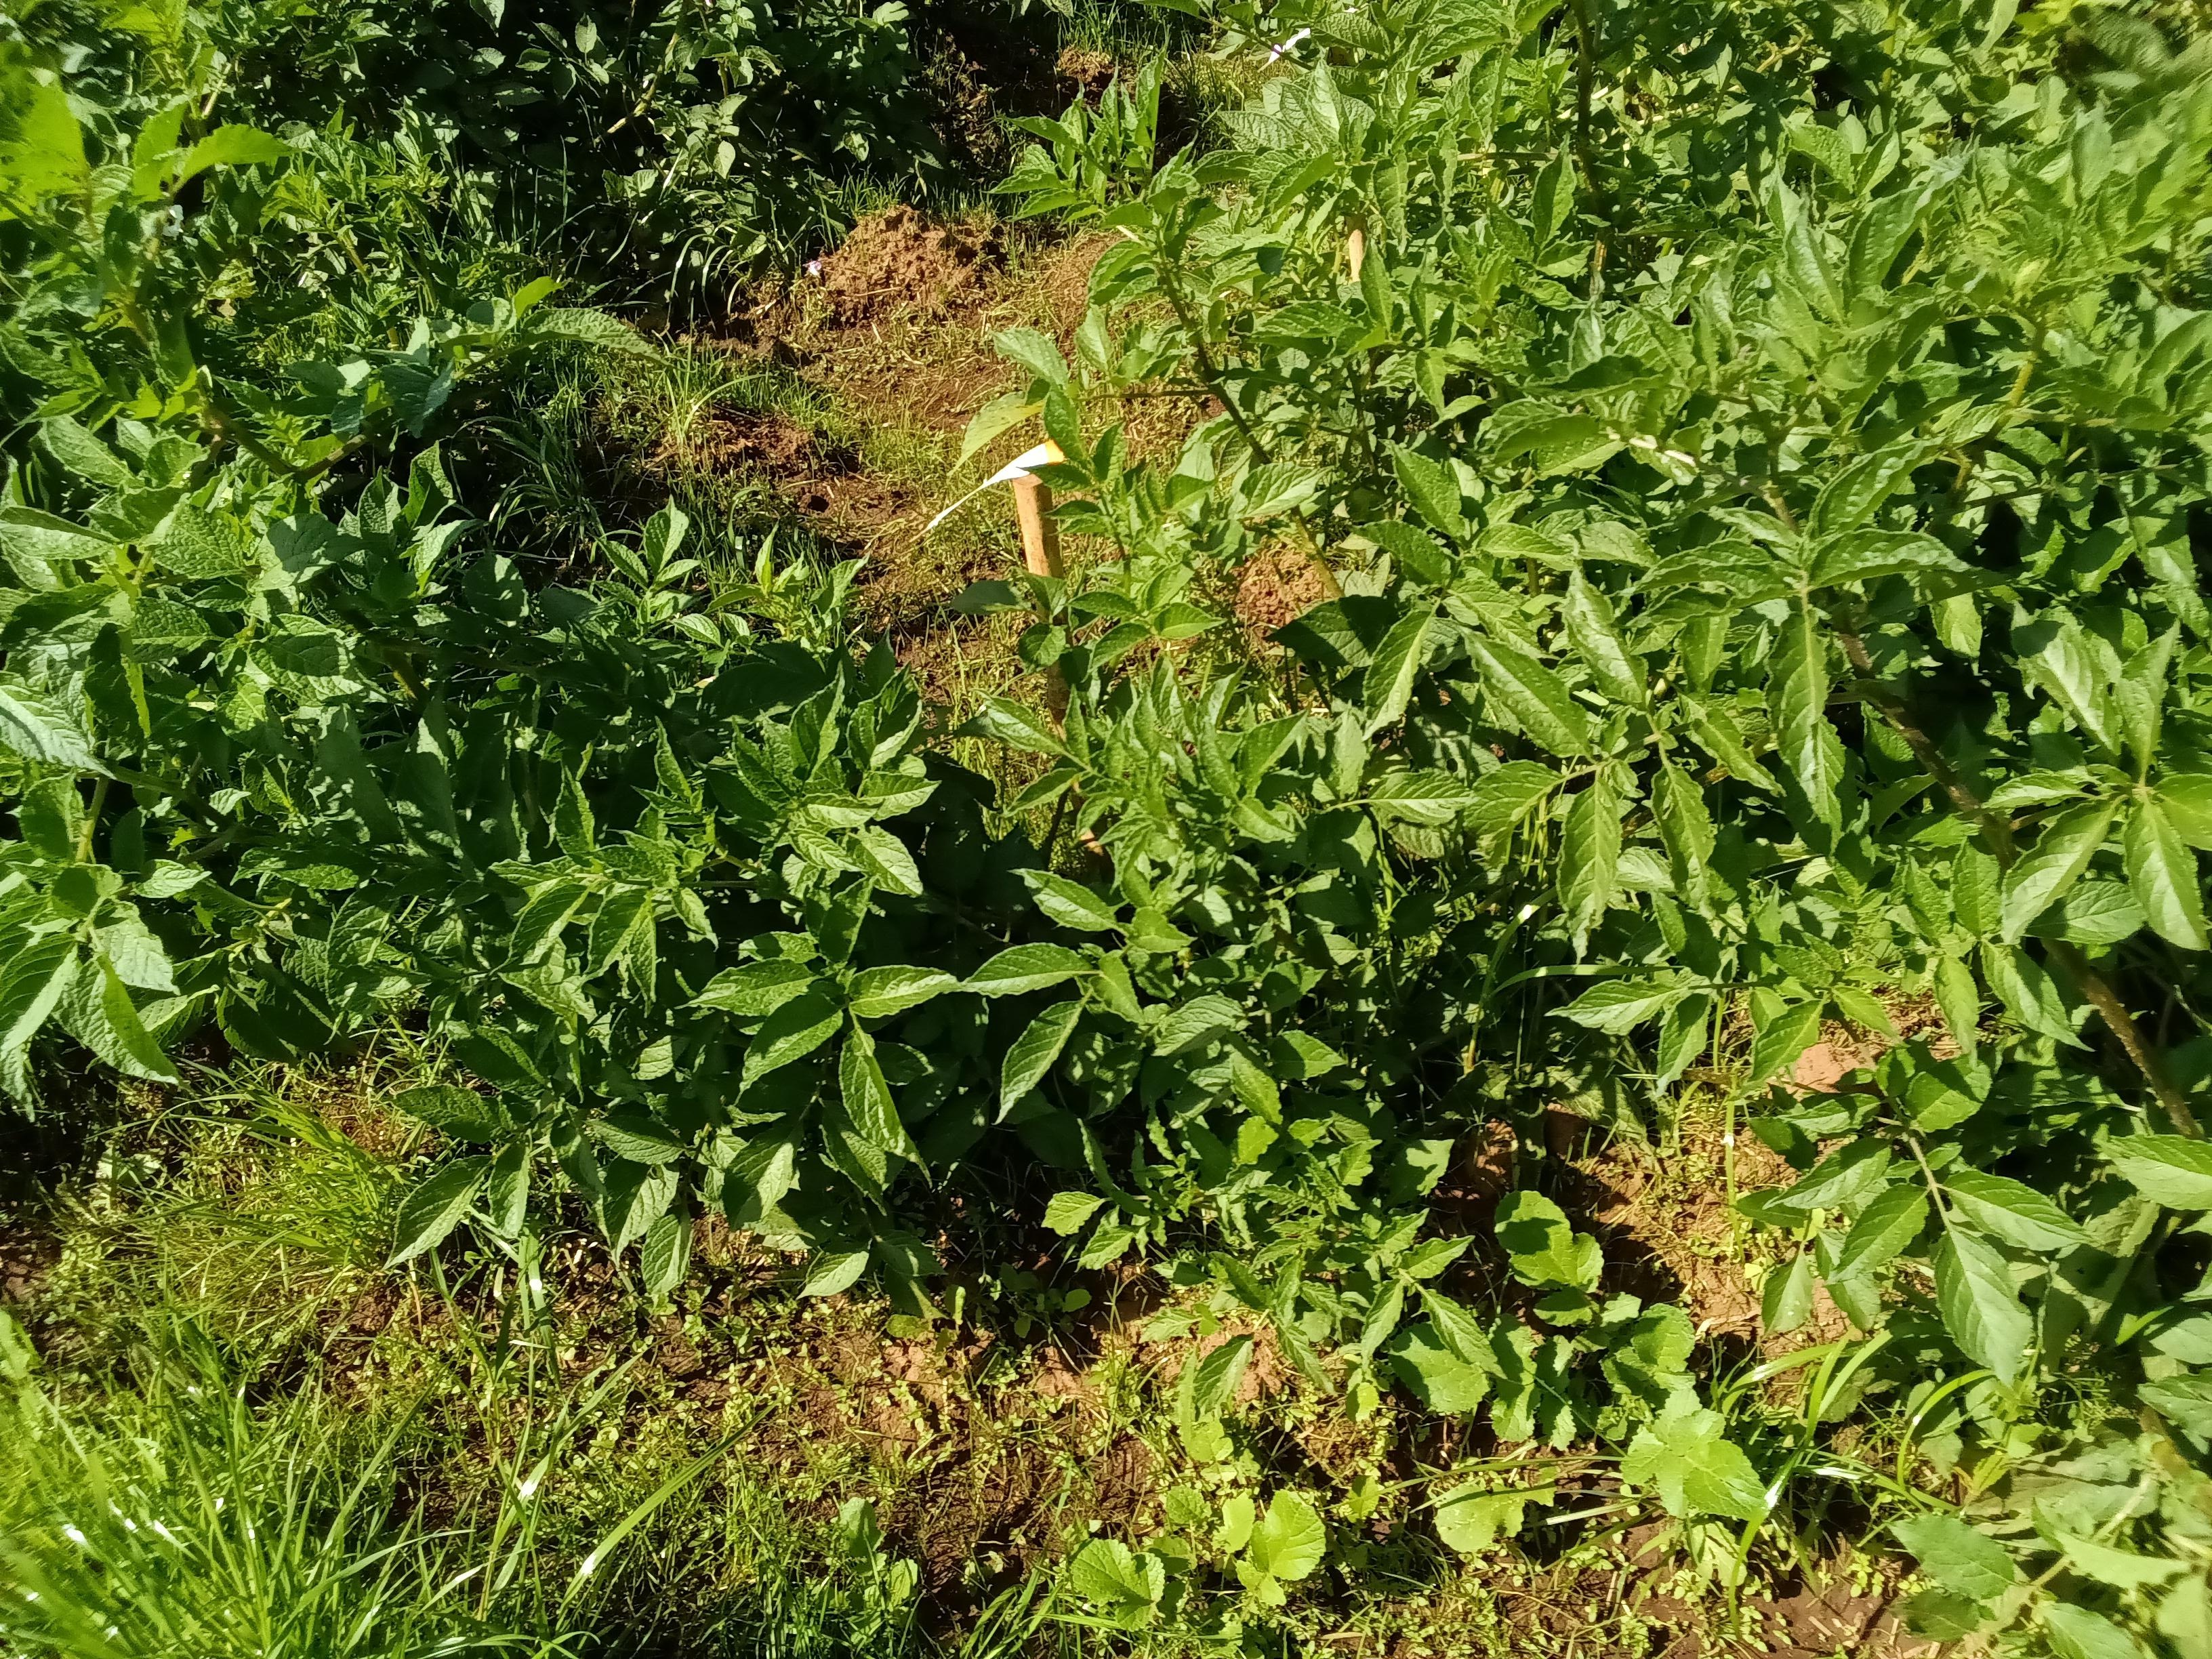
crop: potato
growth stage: flowering
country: Kenya
